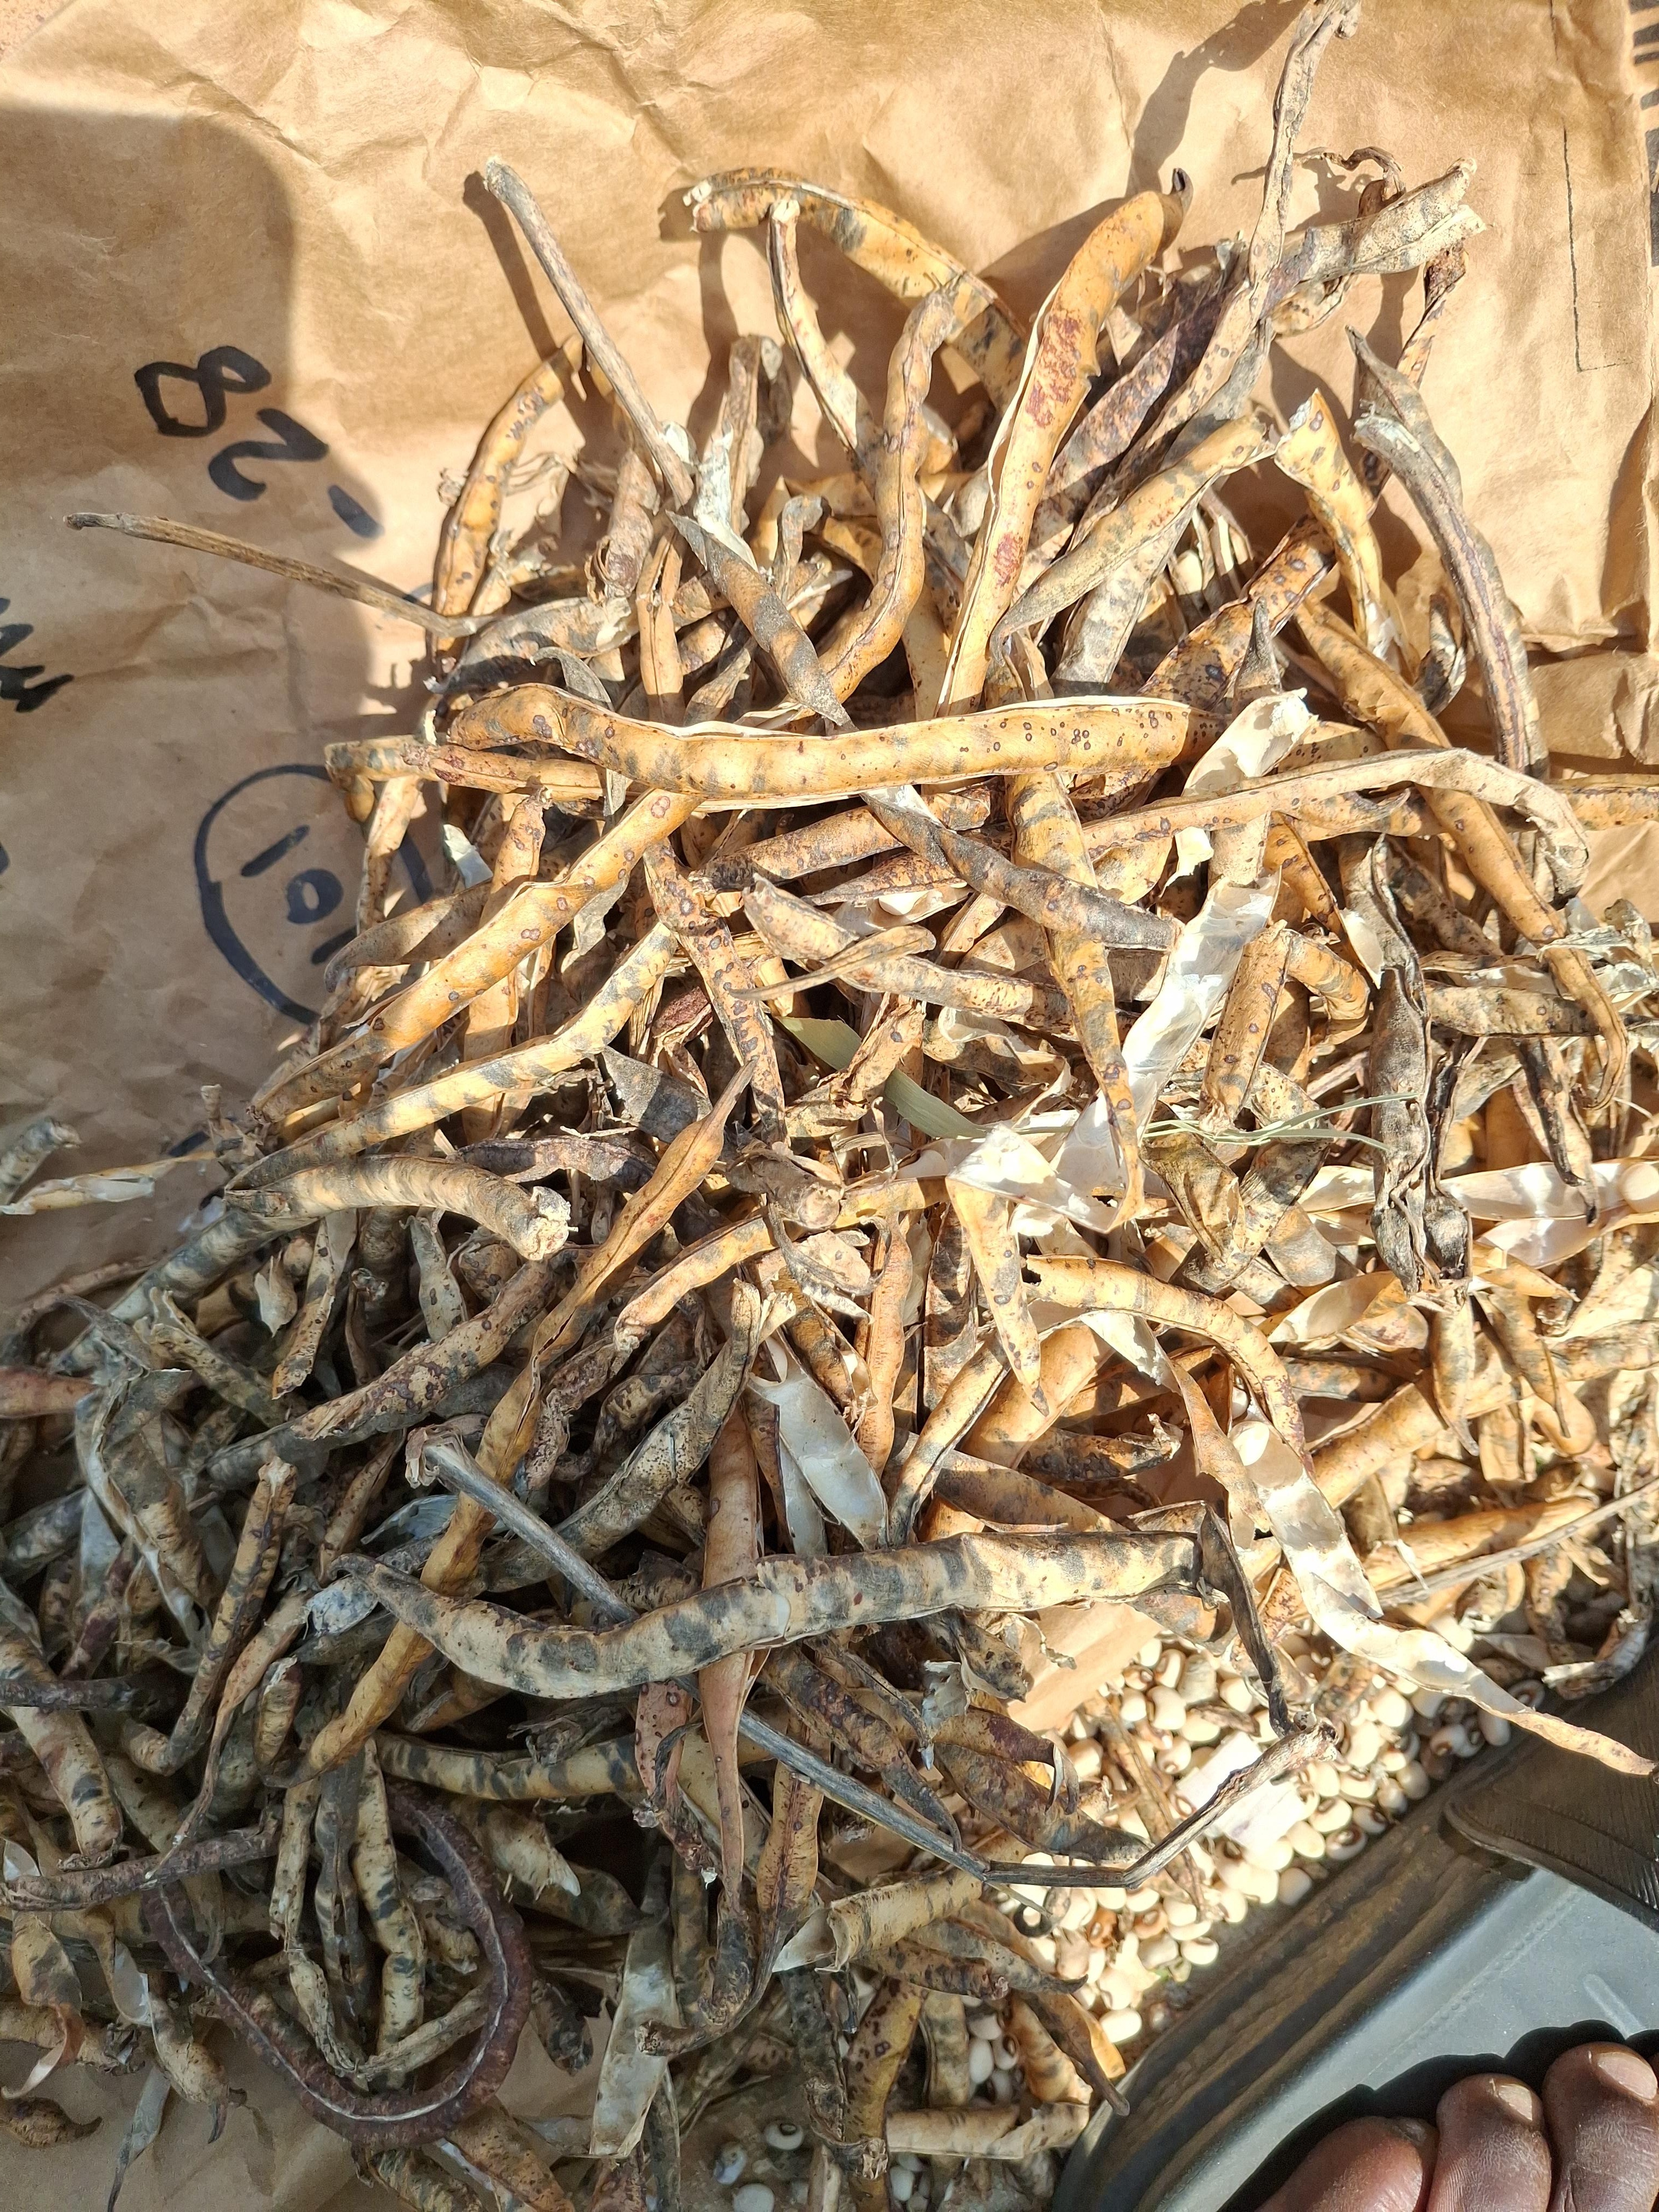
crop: cowpea
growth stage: harvest
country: Nigeria
